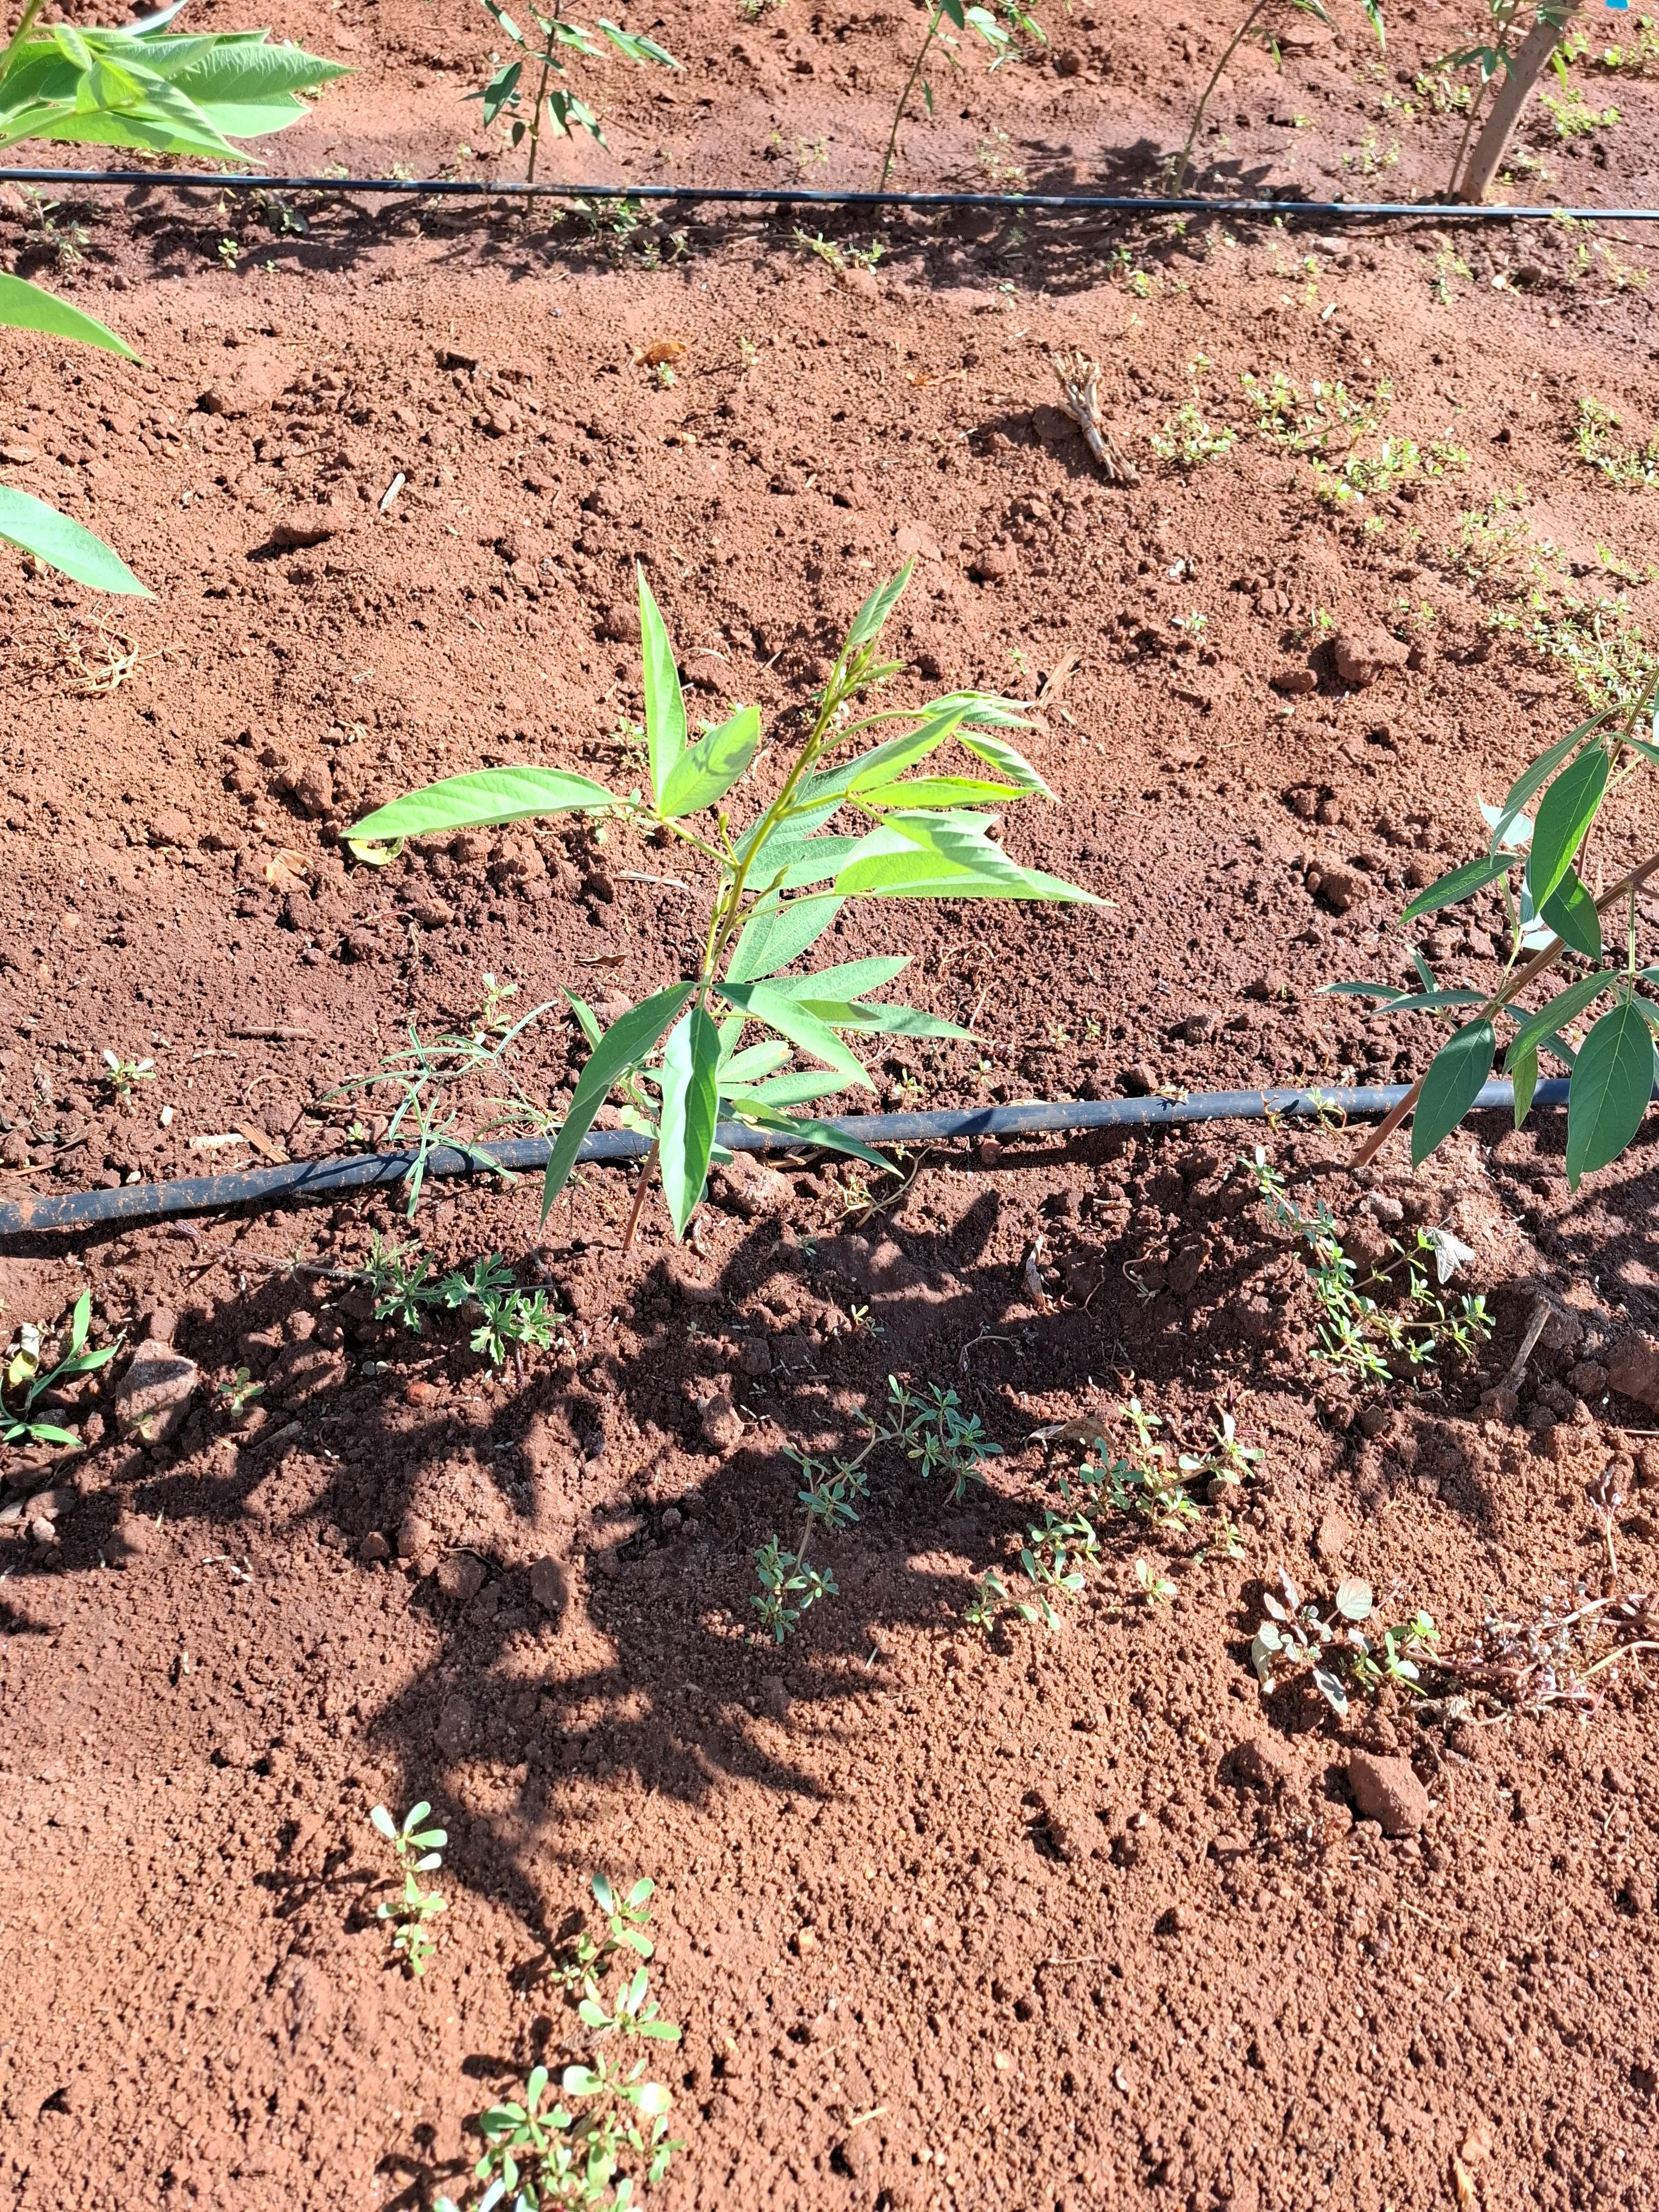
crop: pigeonpea
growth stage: flowering
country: Kenya
